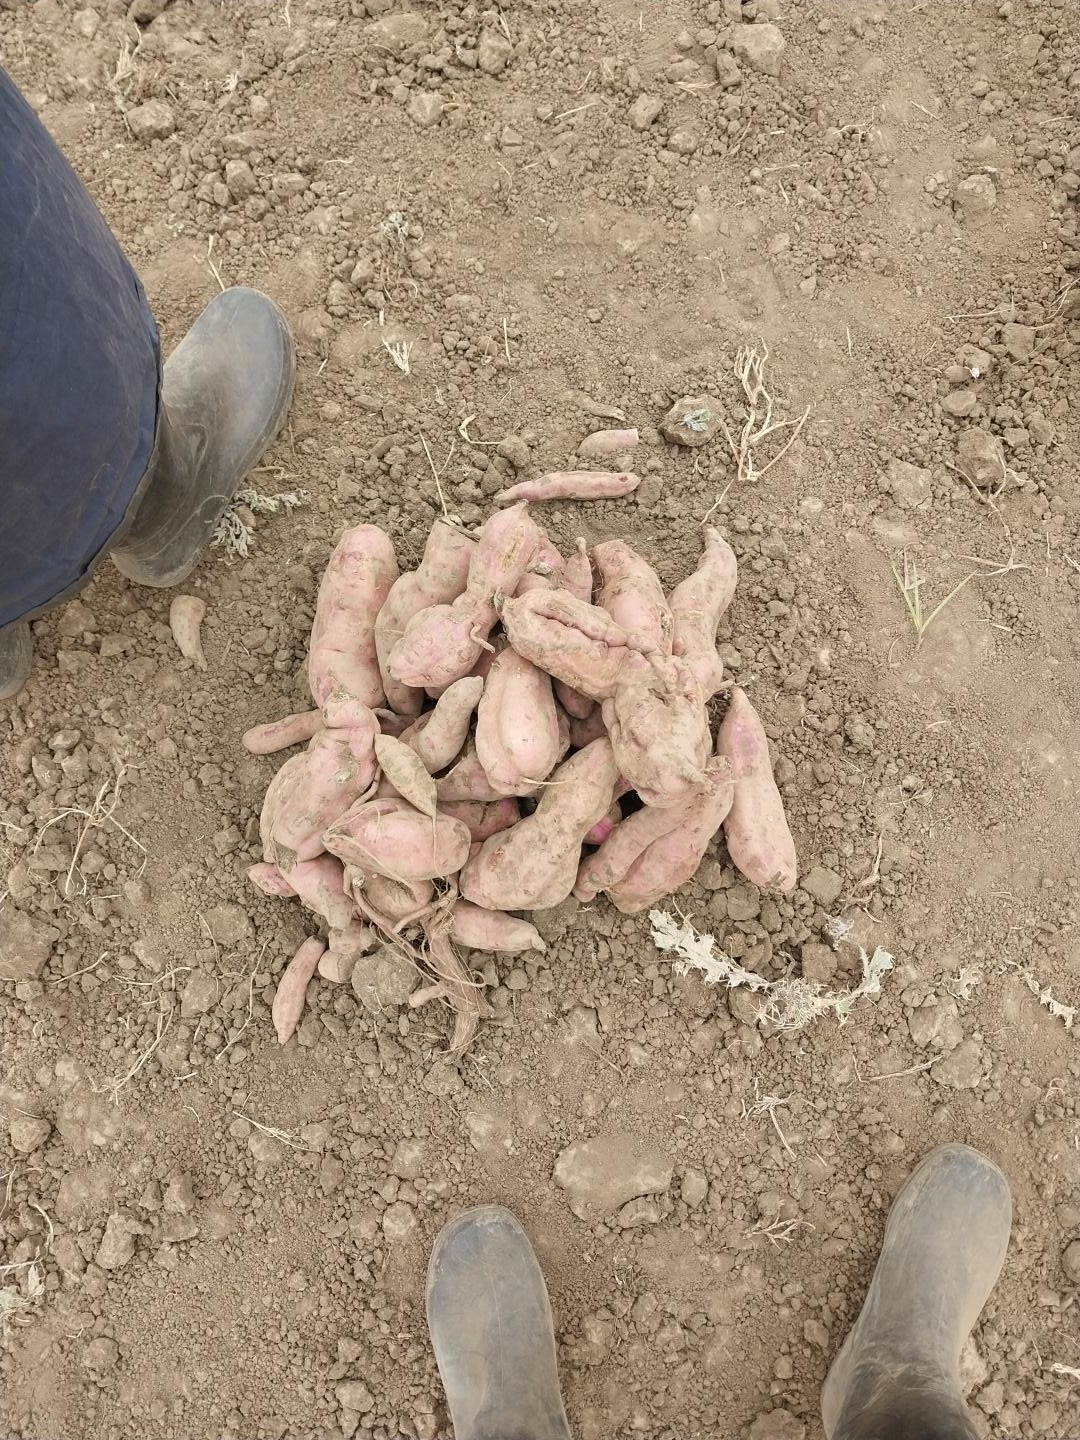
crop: sweet potato
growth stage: harvest maturity
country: Tanzania
